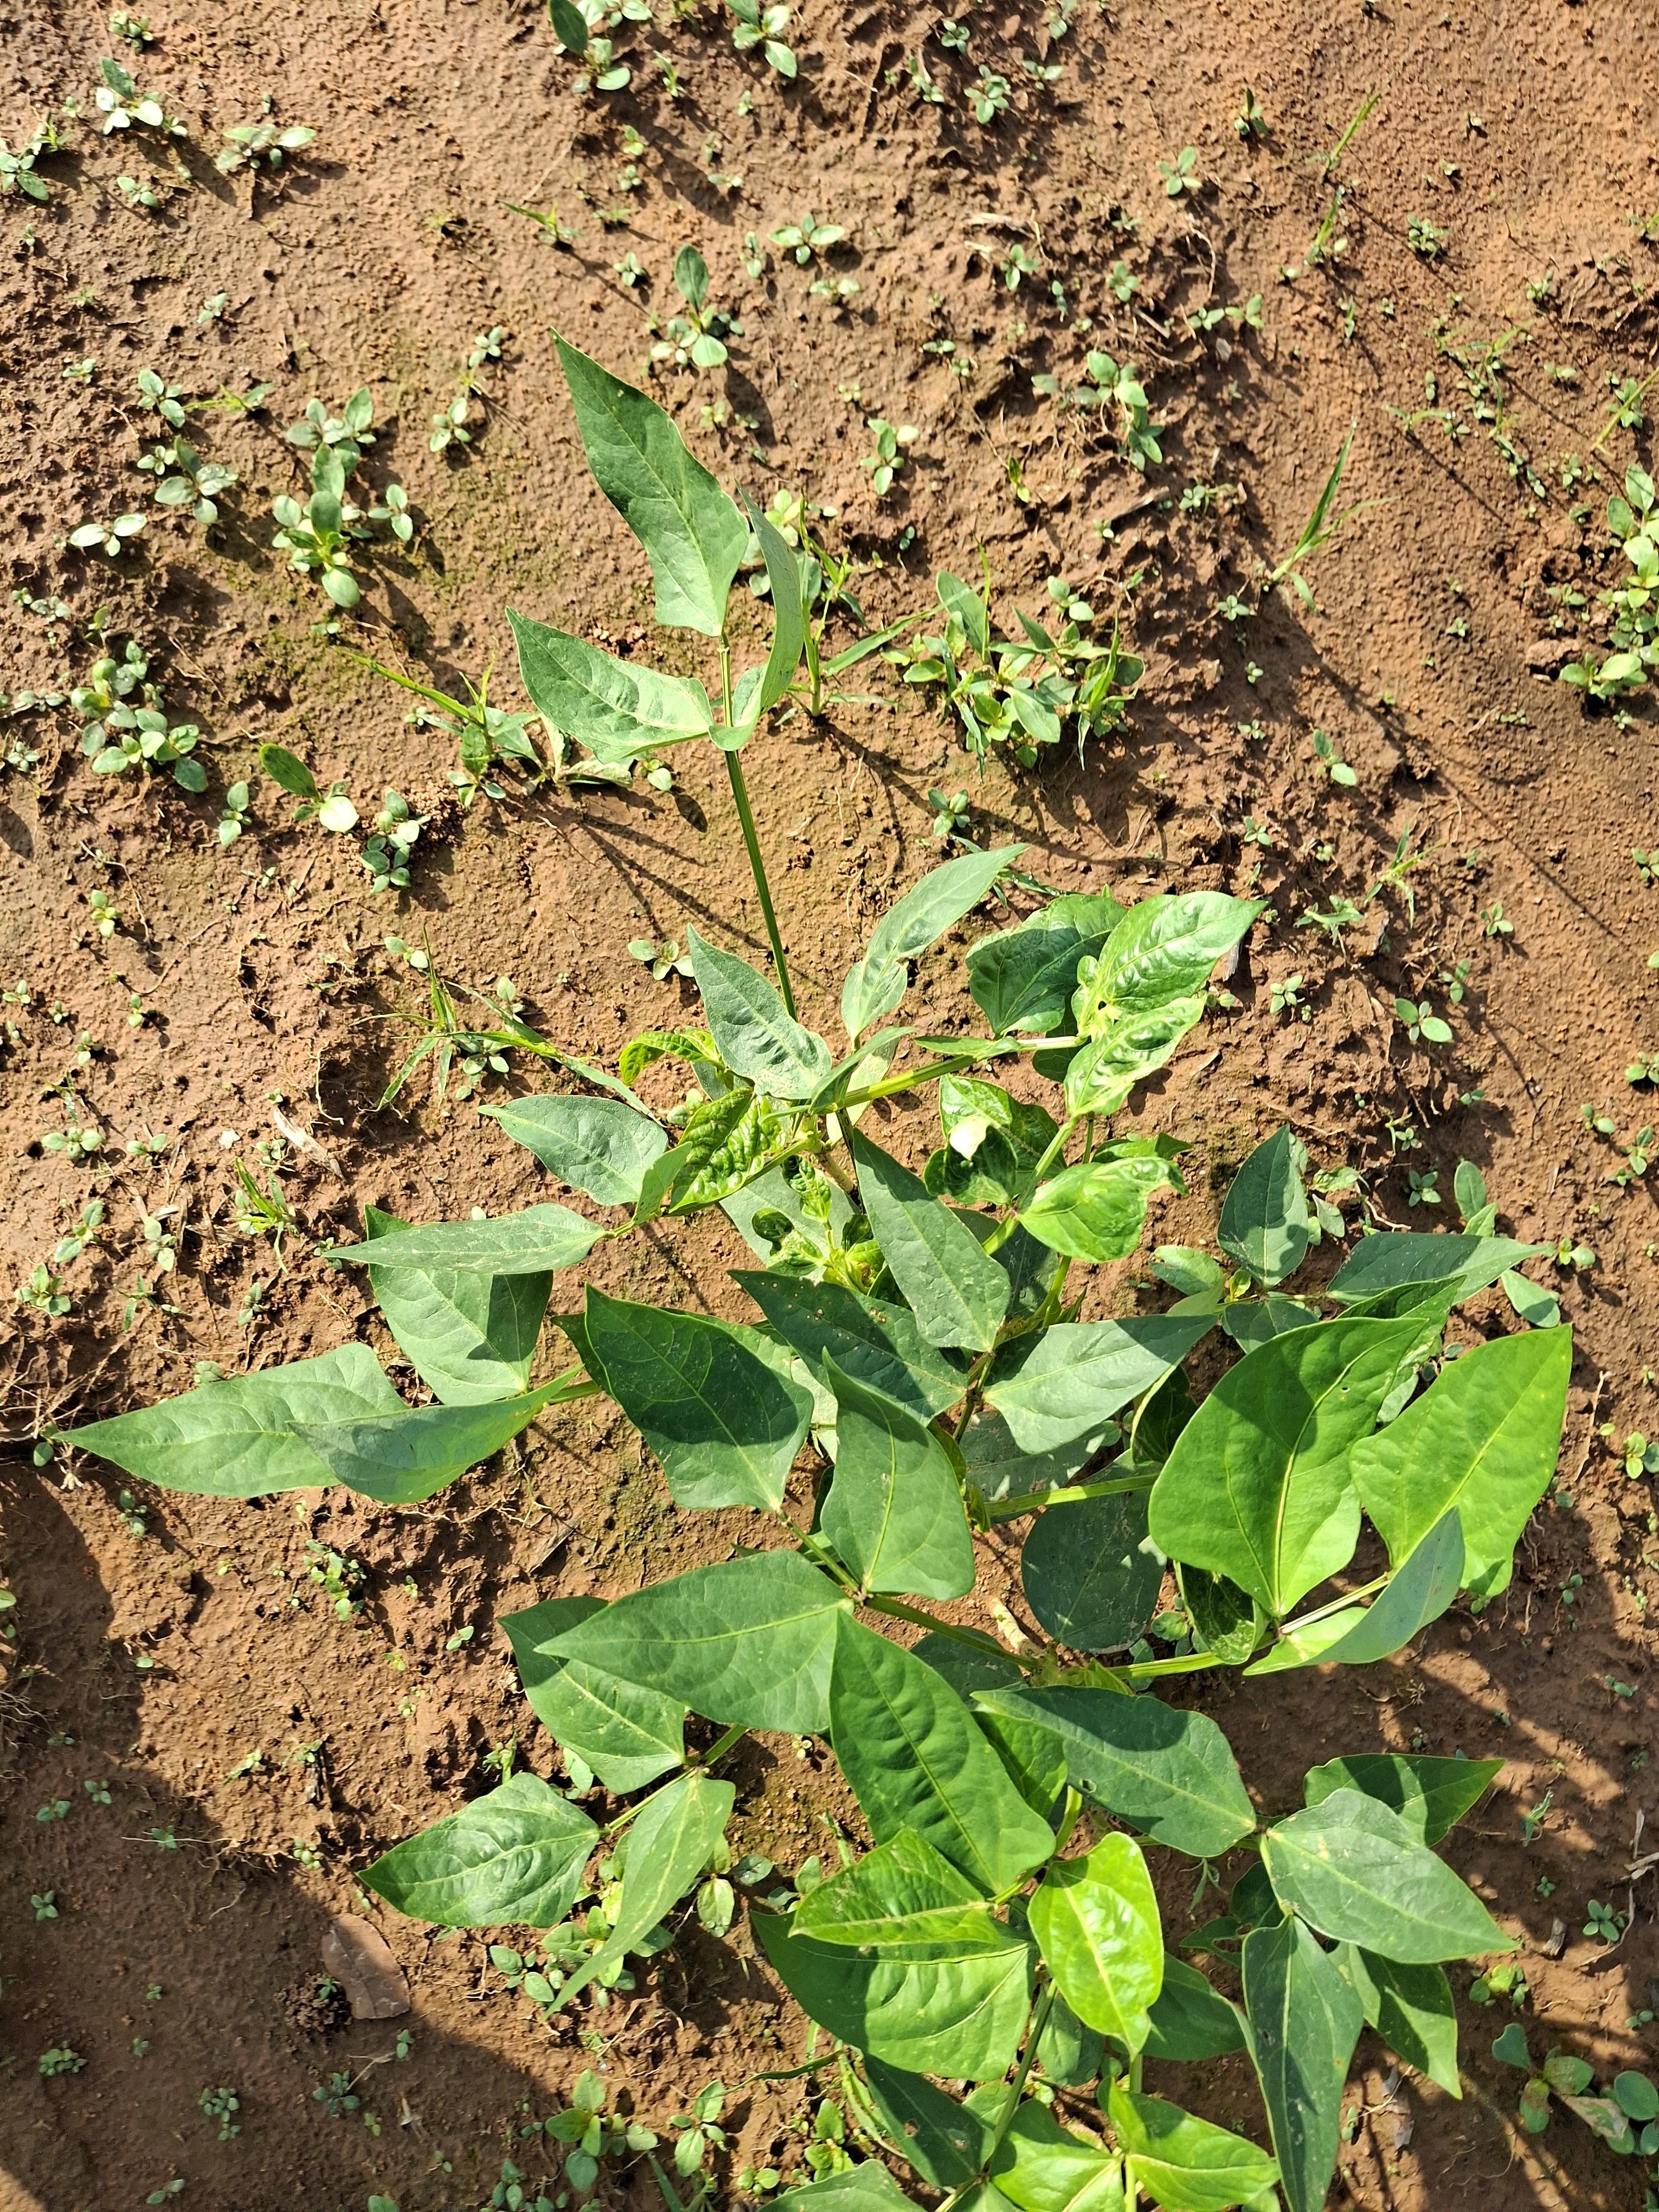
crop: cowpea
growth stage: sprouting emergence
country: Nigeria
